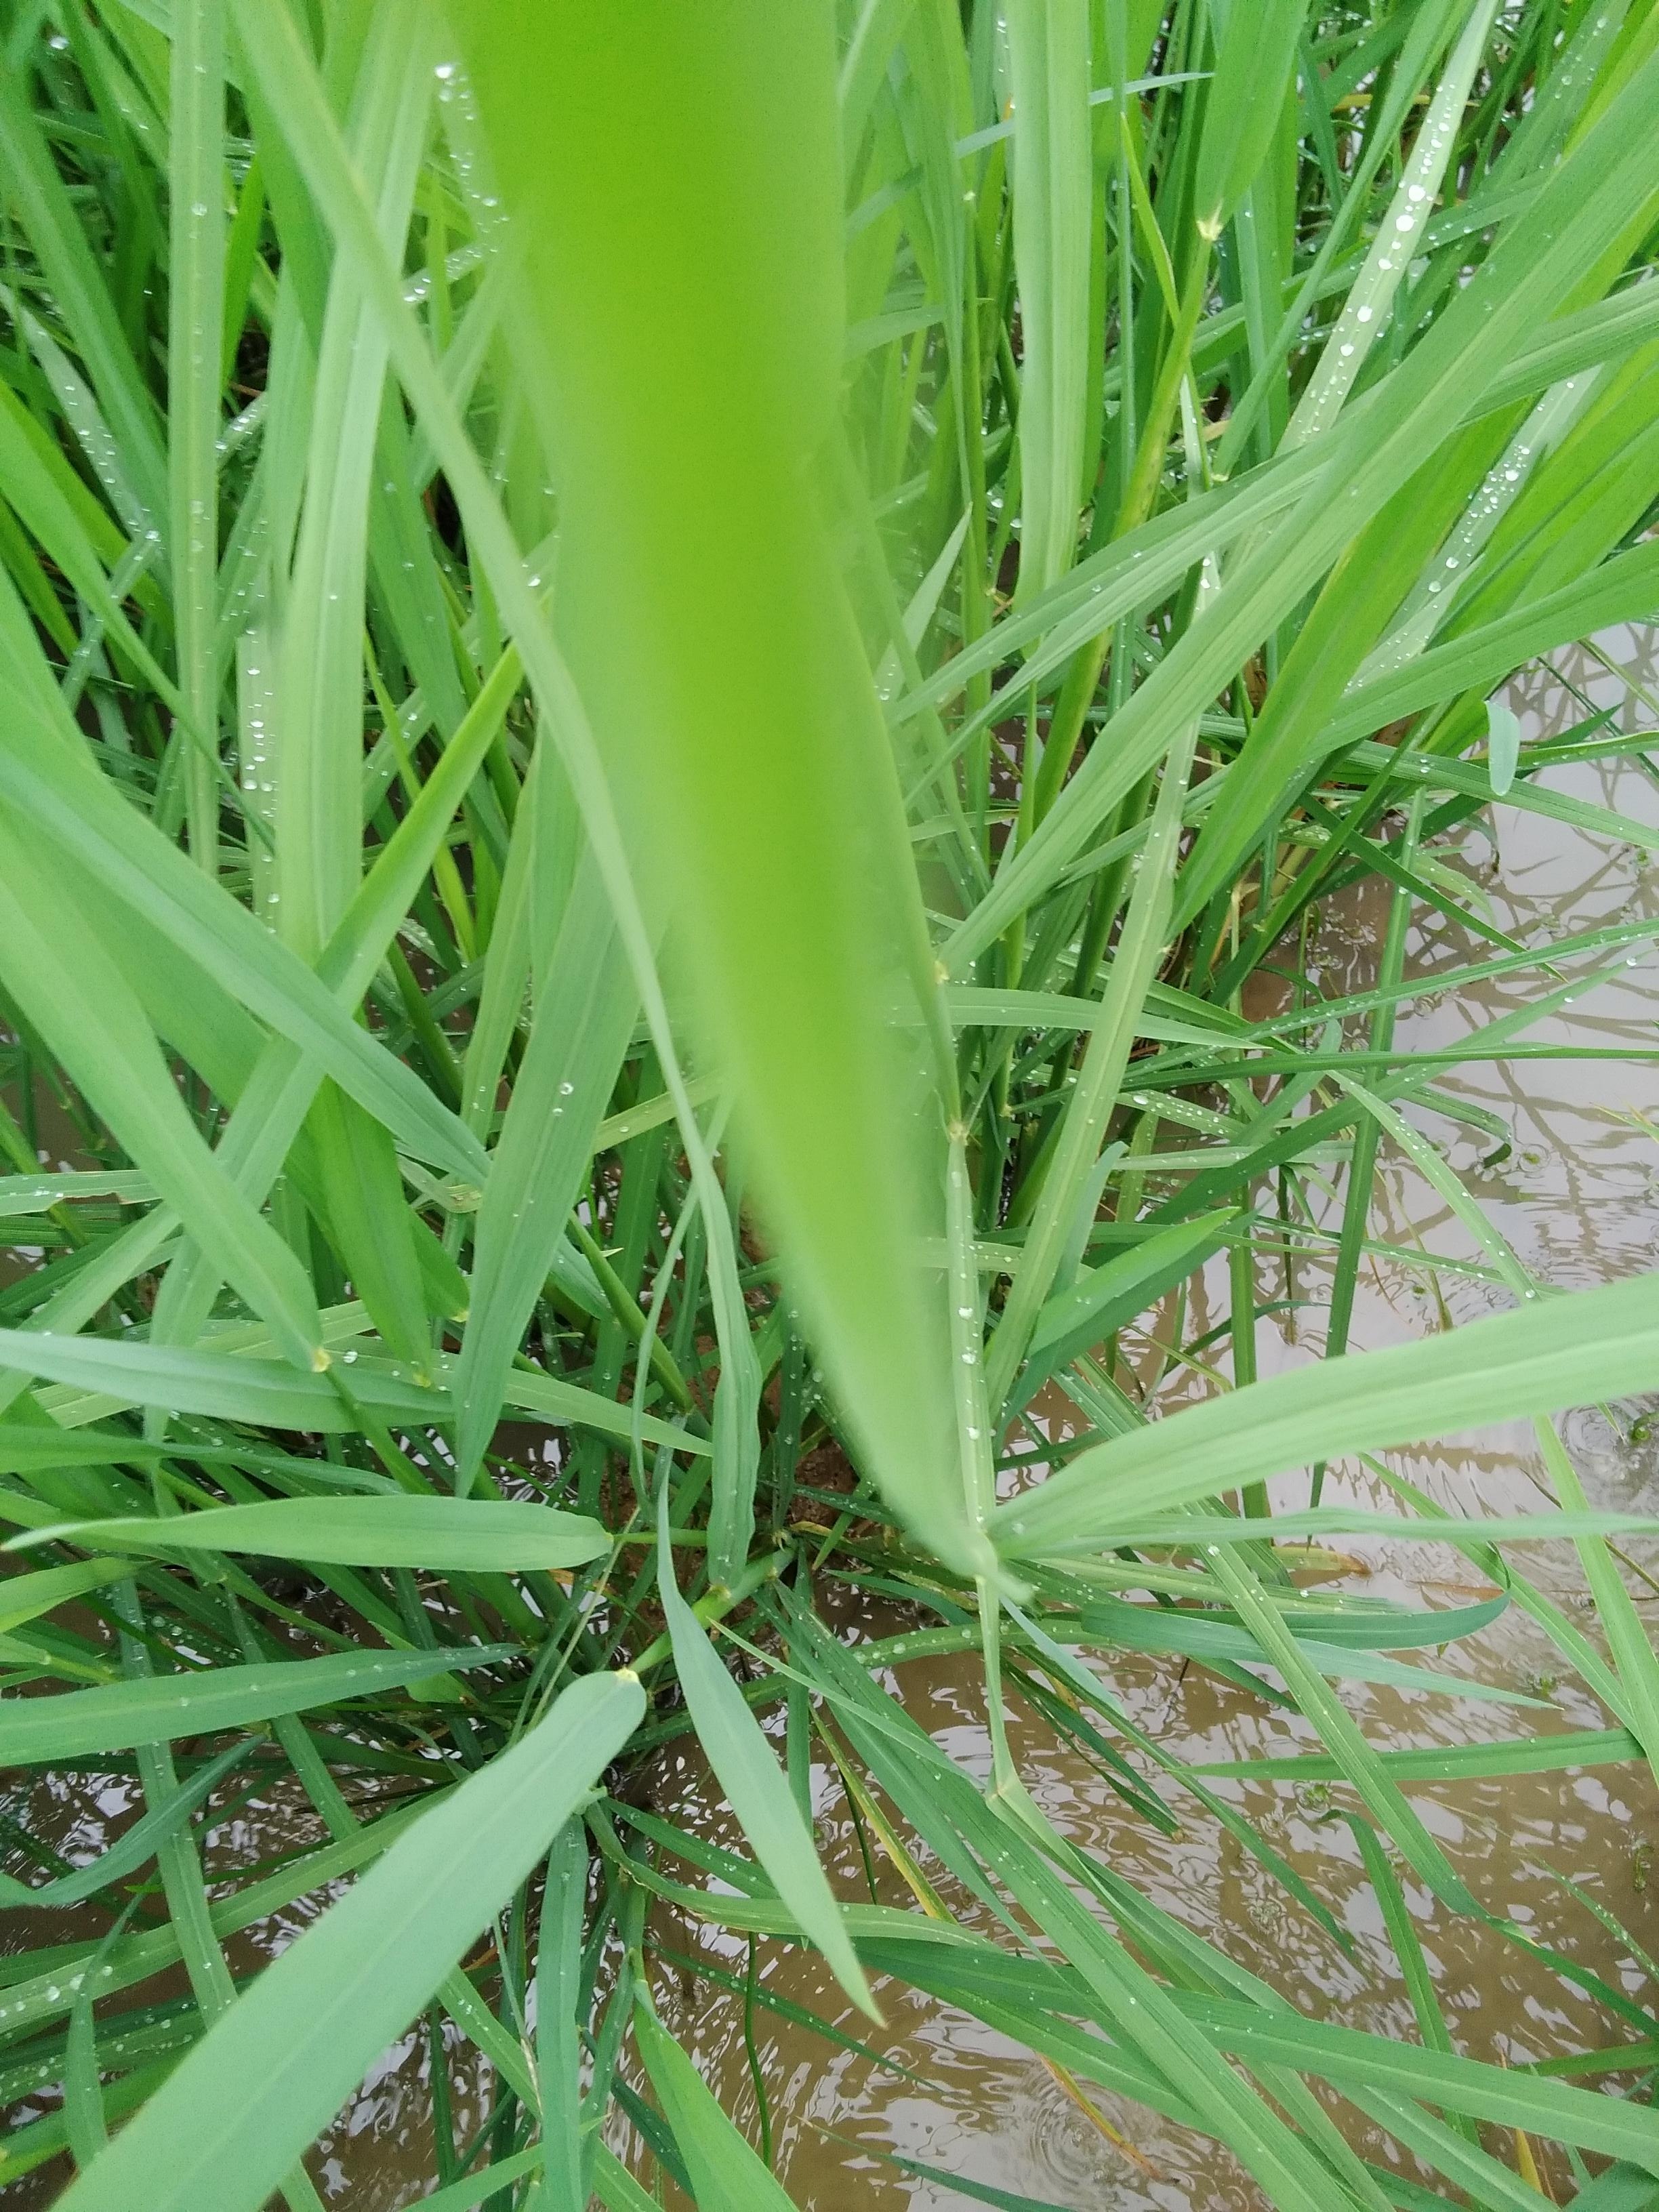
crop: rice
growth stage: booting
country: Nigeria
